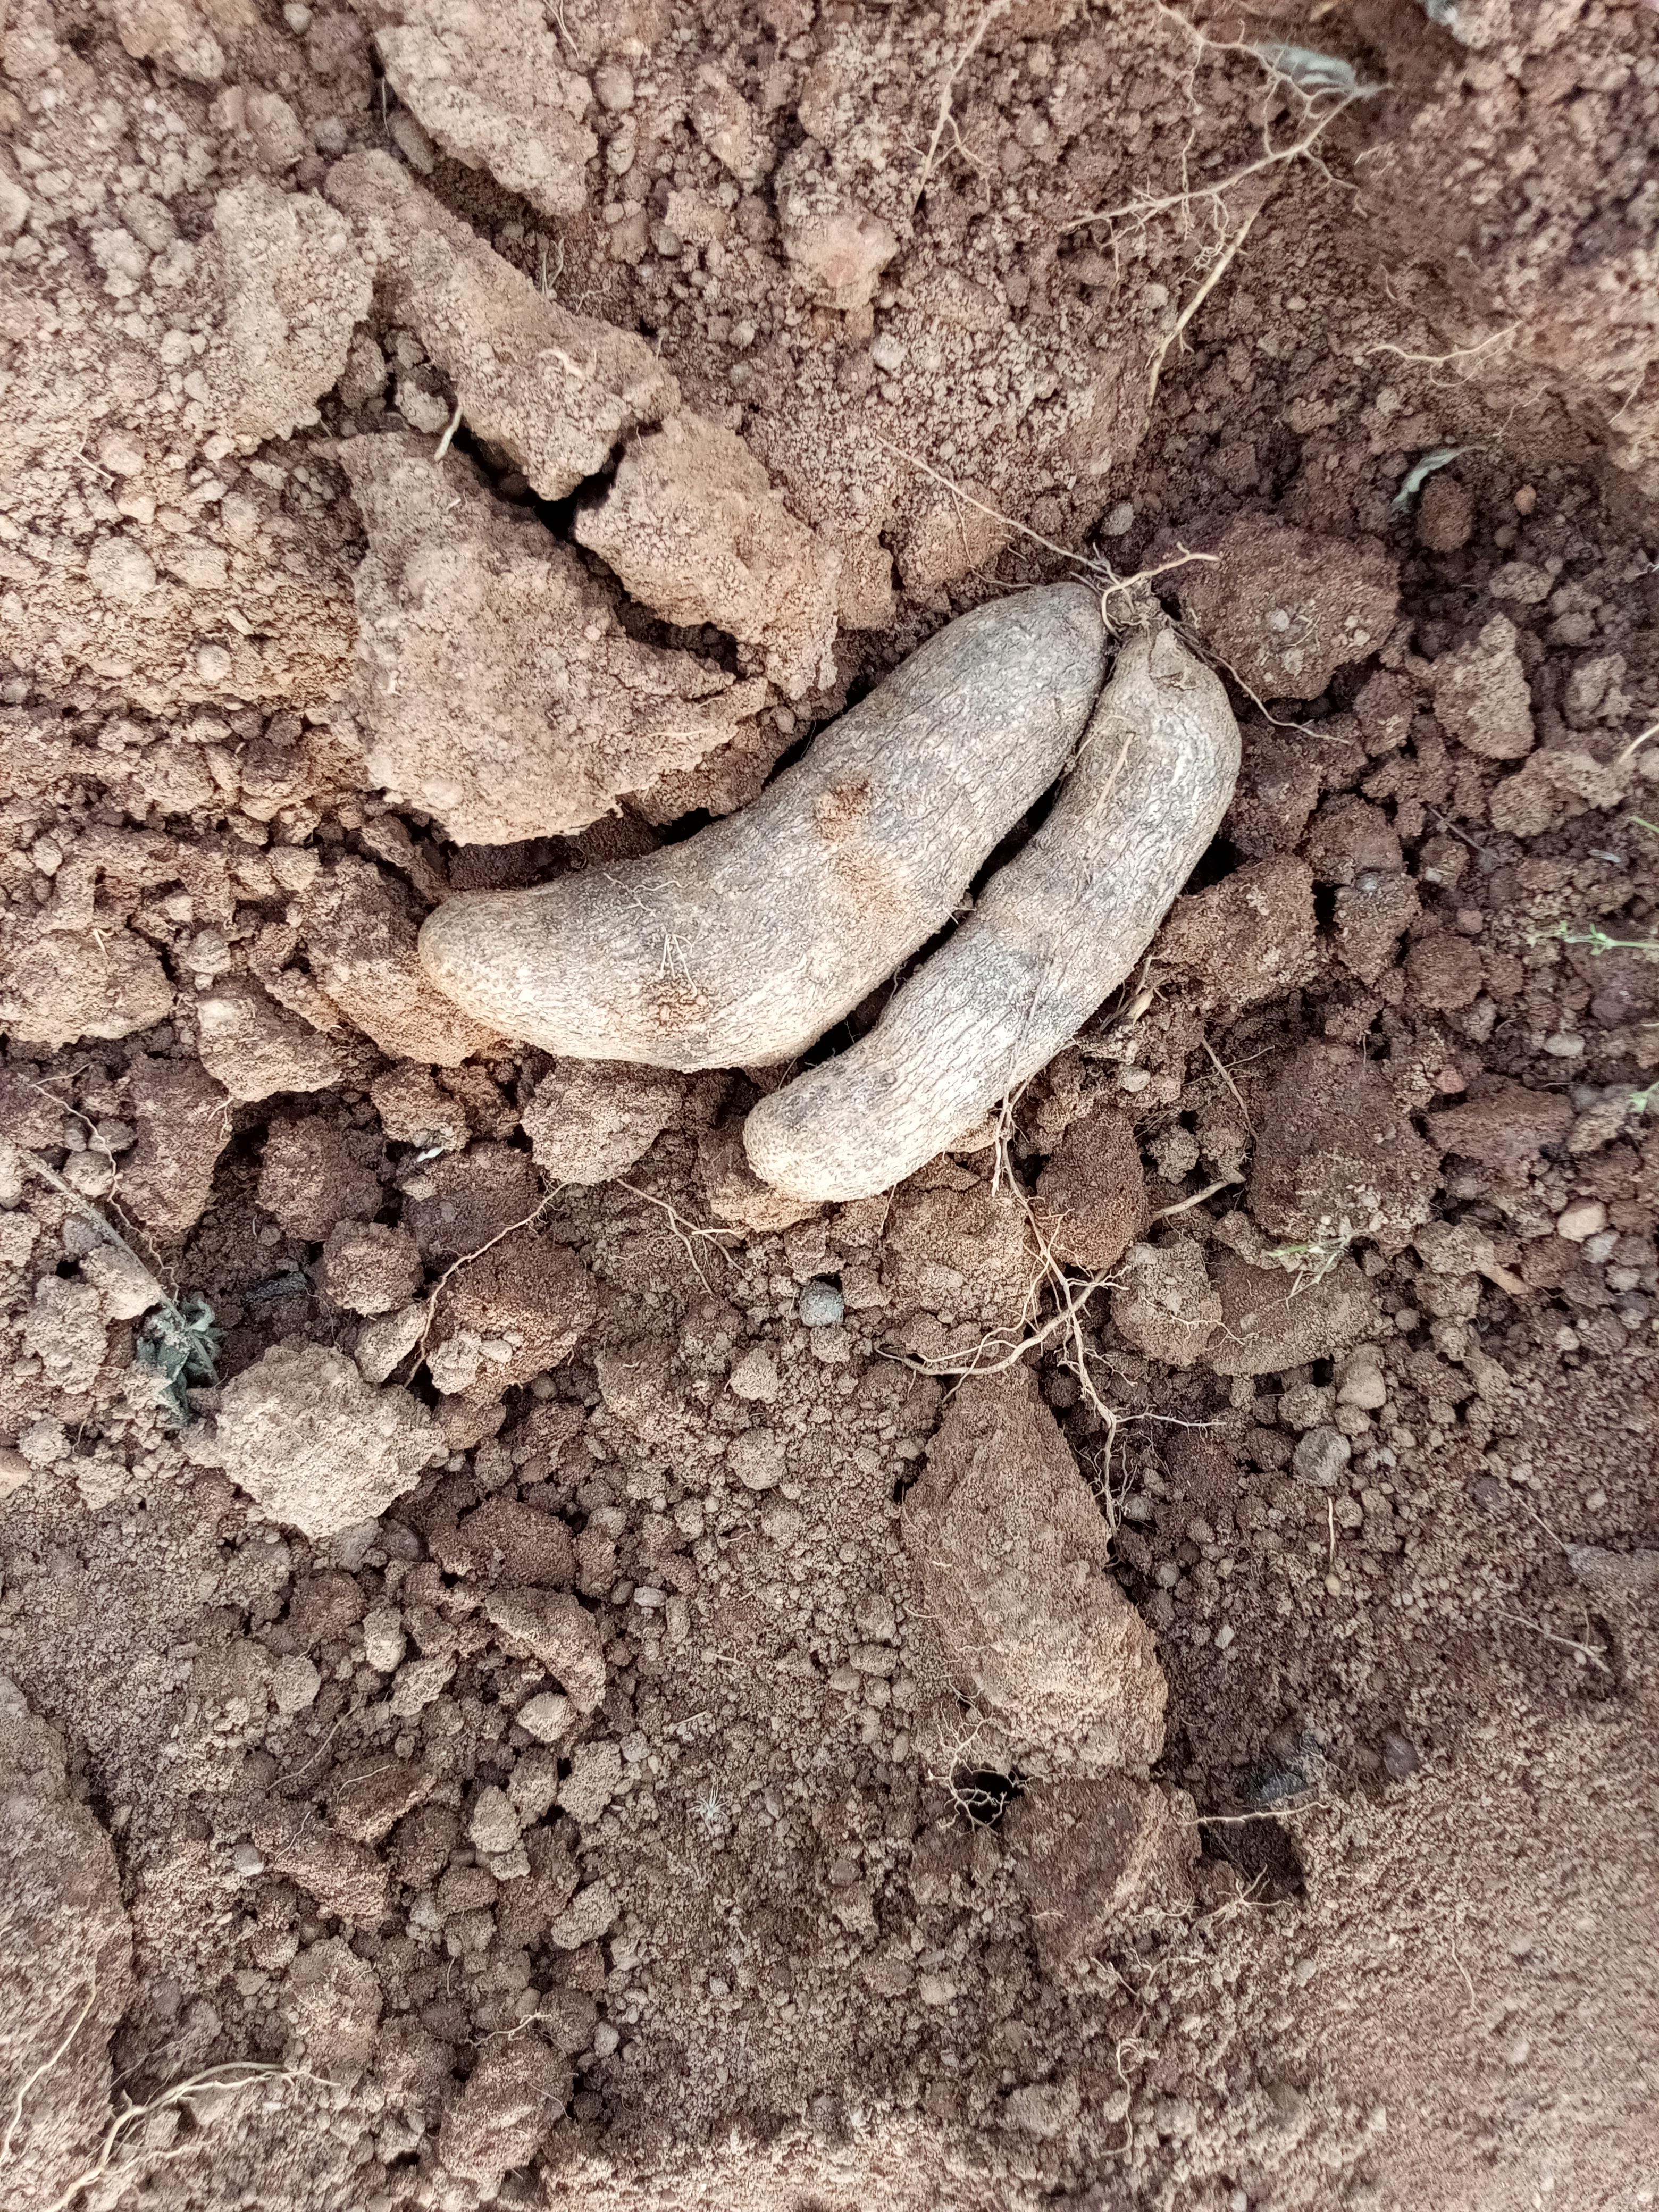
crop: yam
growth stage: harvest
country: Nigeria
